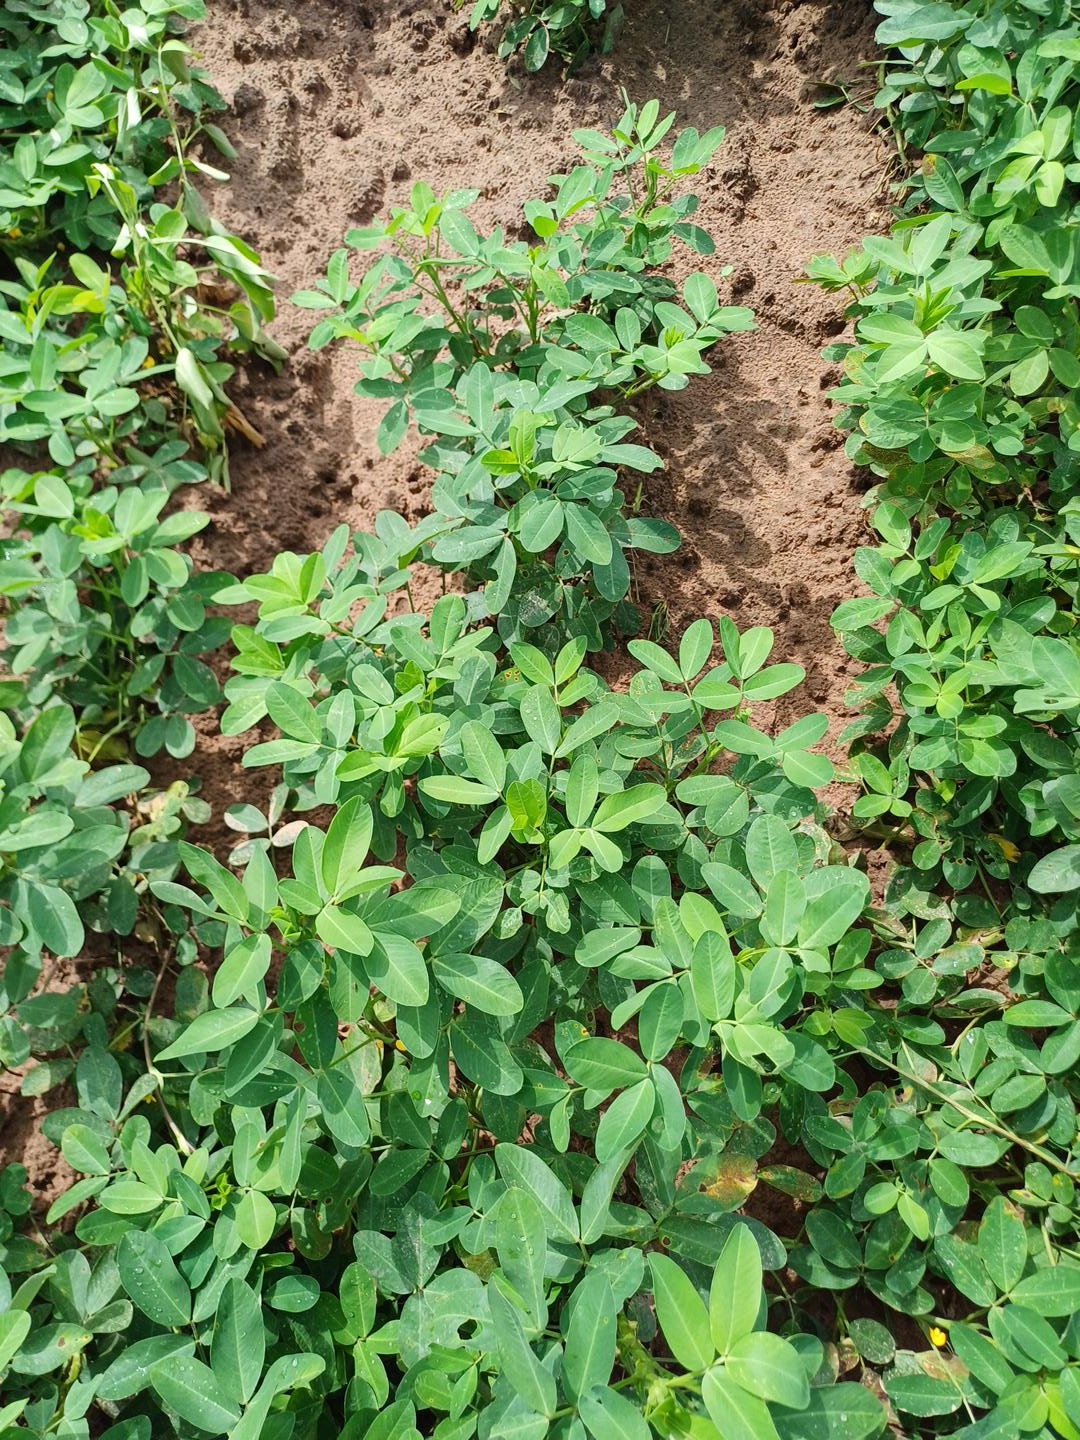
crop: groundnut
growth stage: flowering
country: Senegal
